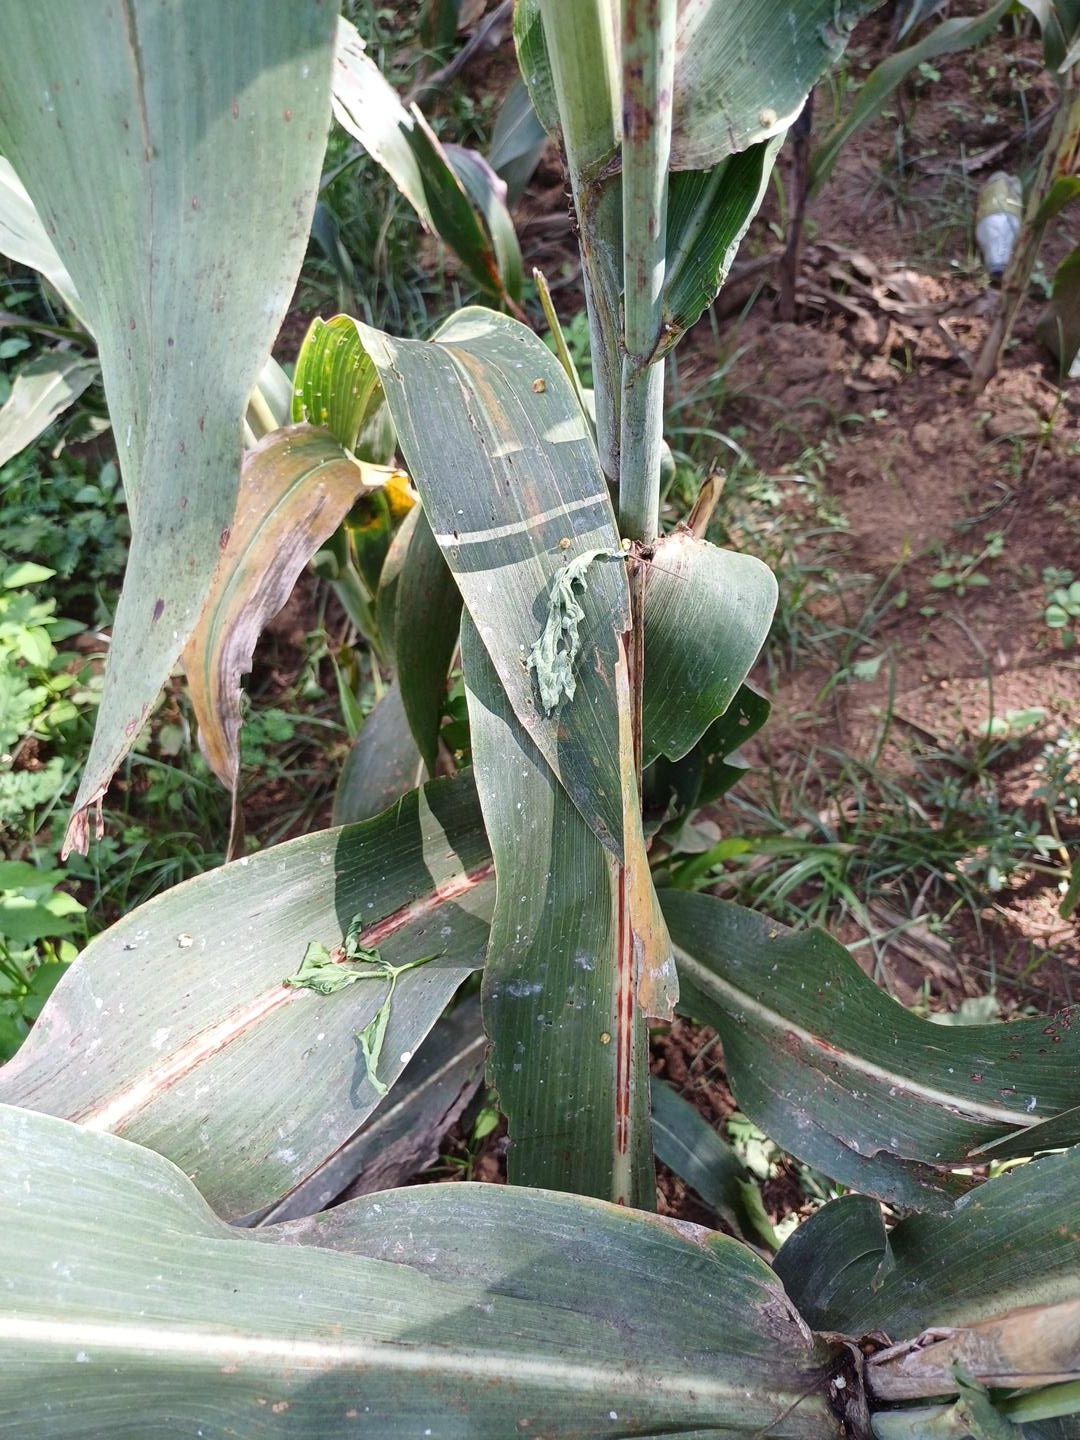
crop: sorghum
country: Kenya
